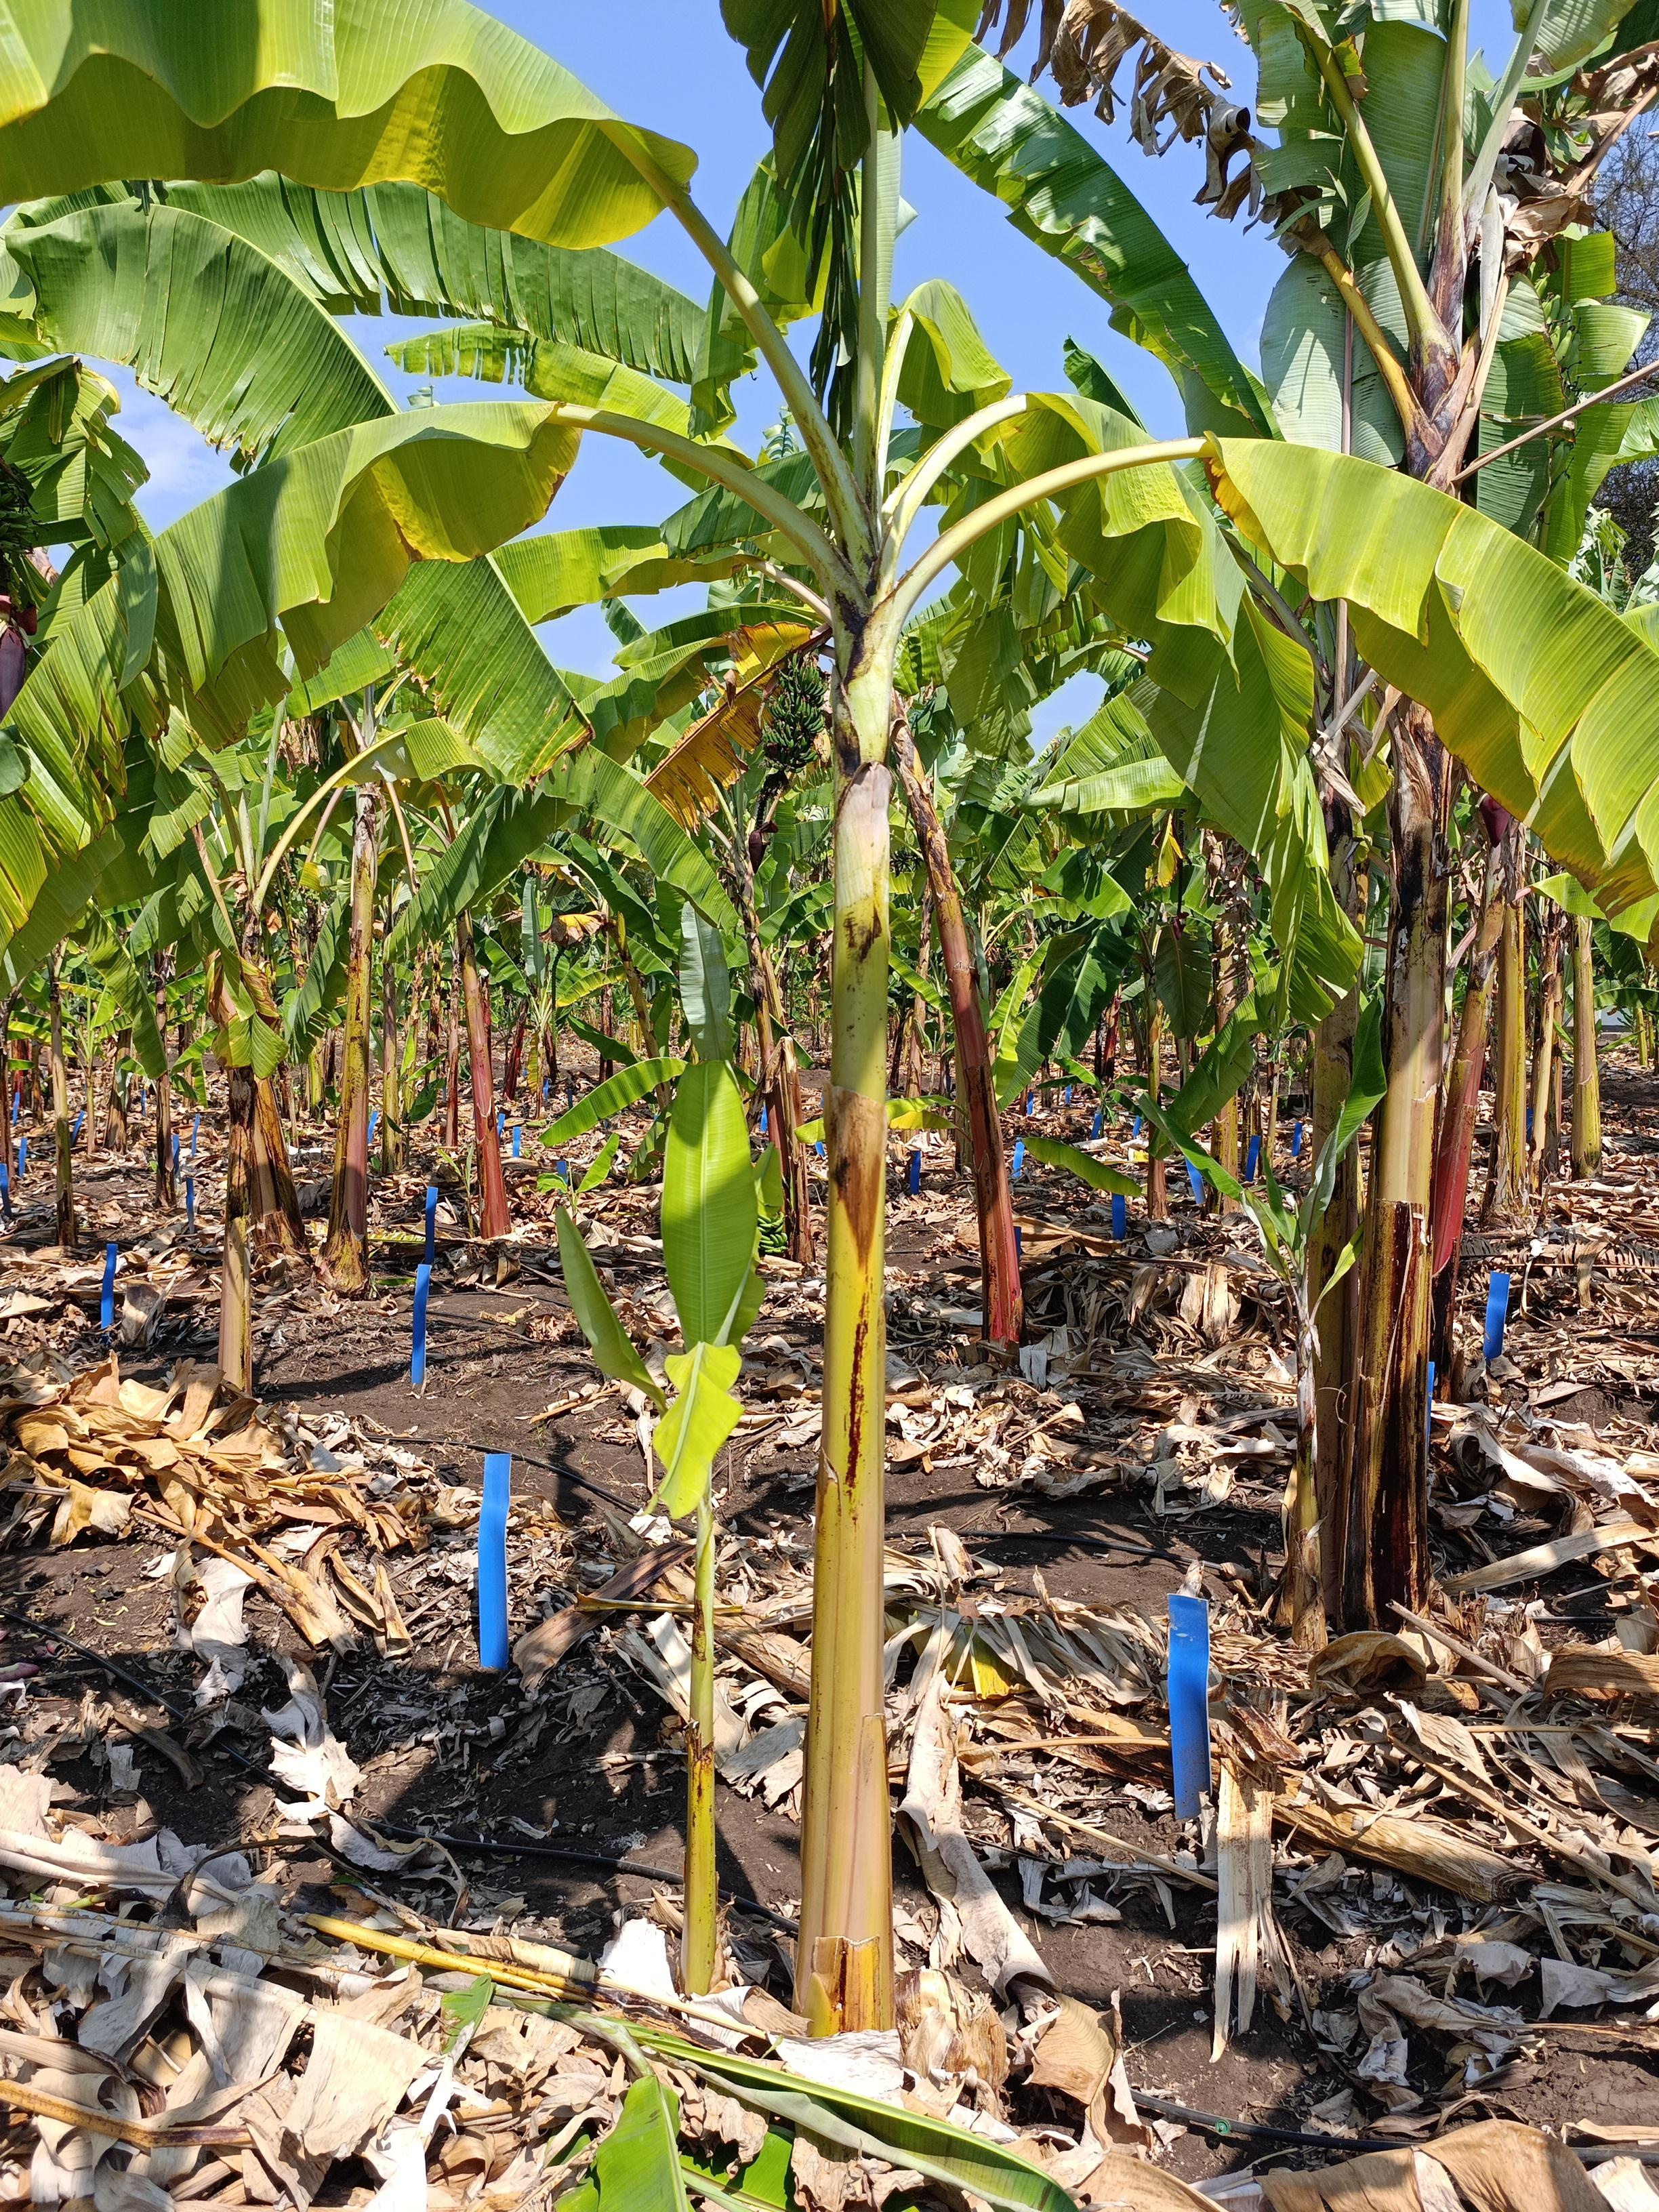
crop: banana
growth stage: vegetative
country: Tanzania
